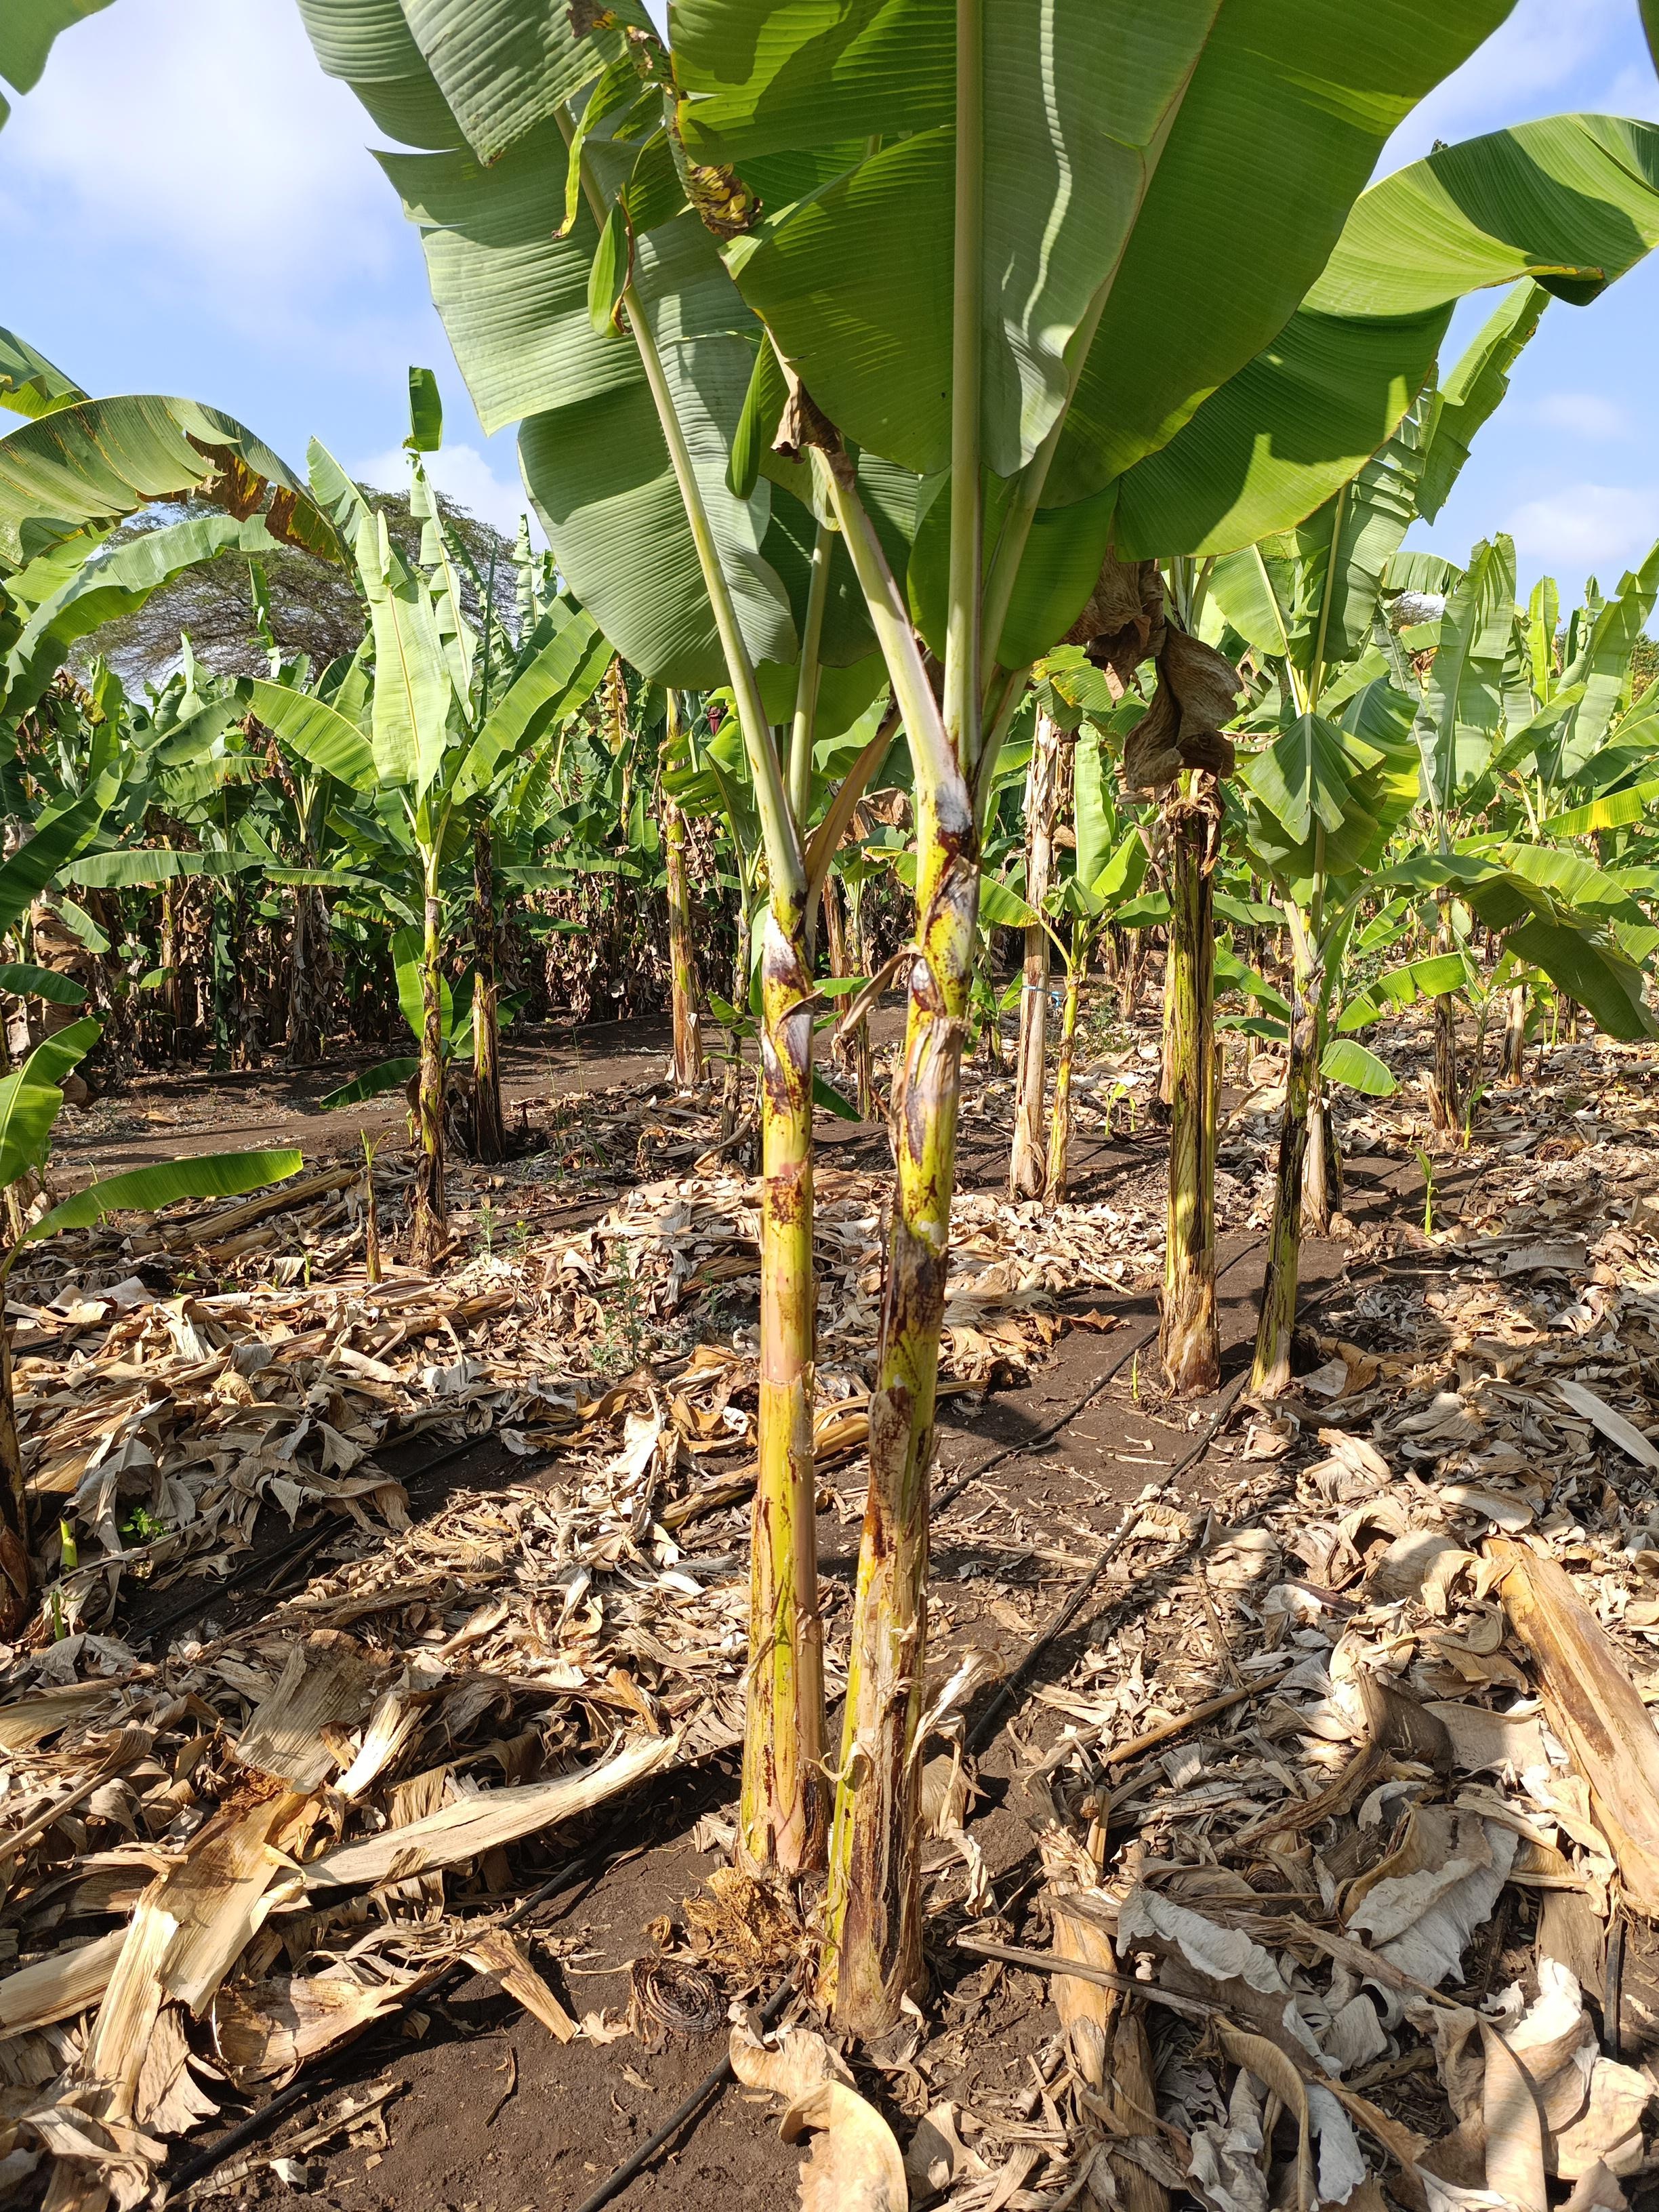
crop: banana
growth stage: vegetative
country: Tanzania
